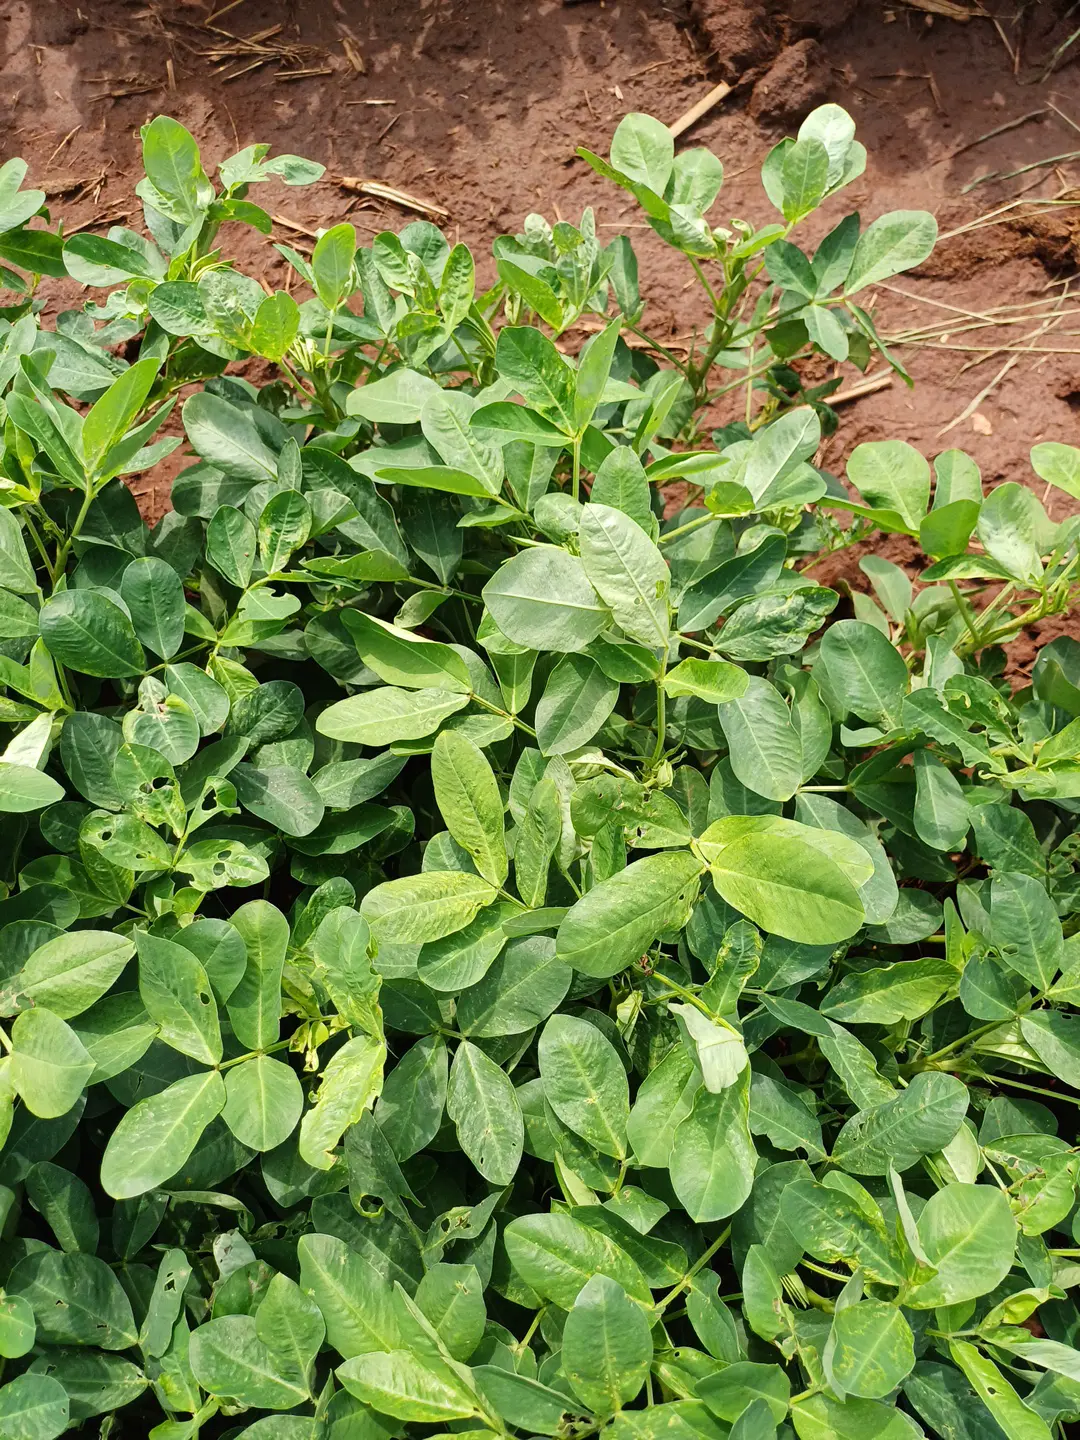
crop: groundnut
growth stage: flowering
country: Kenya
